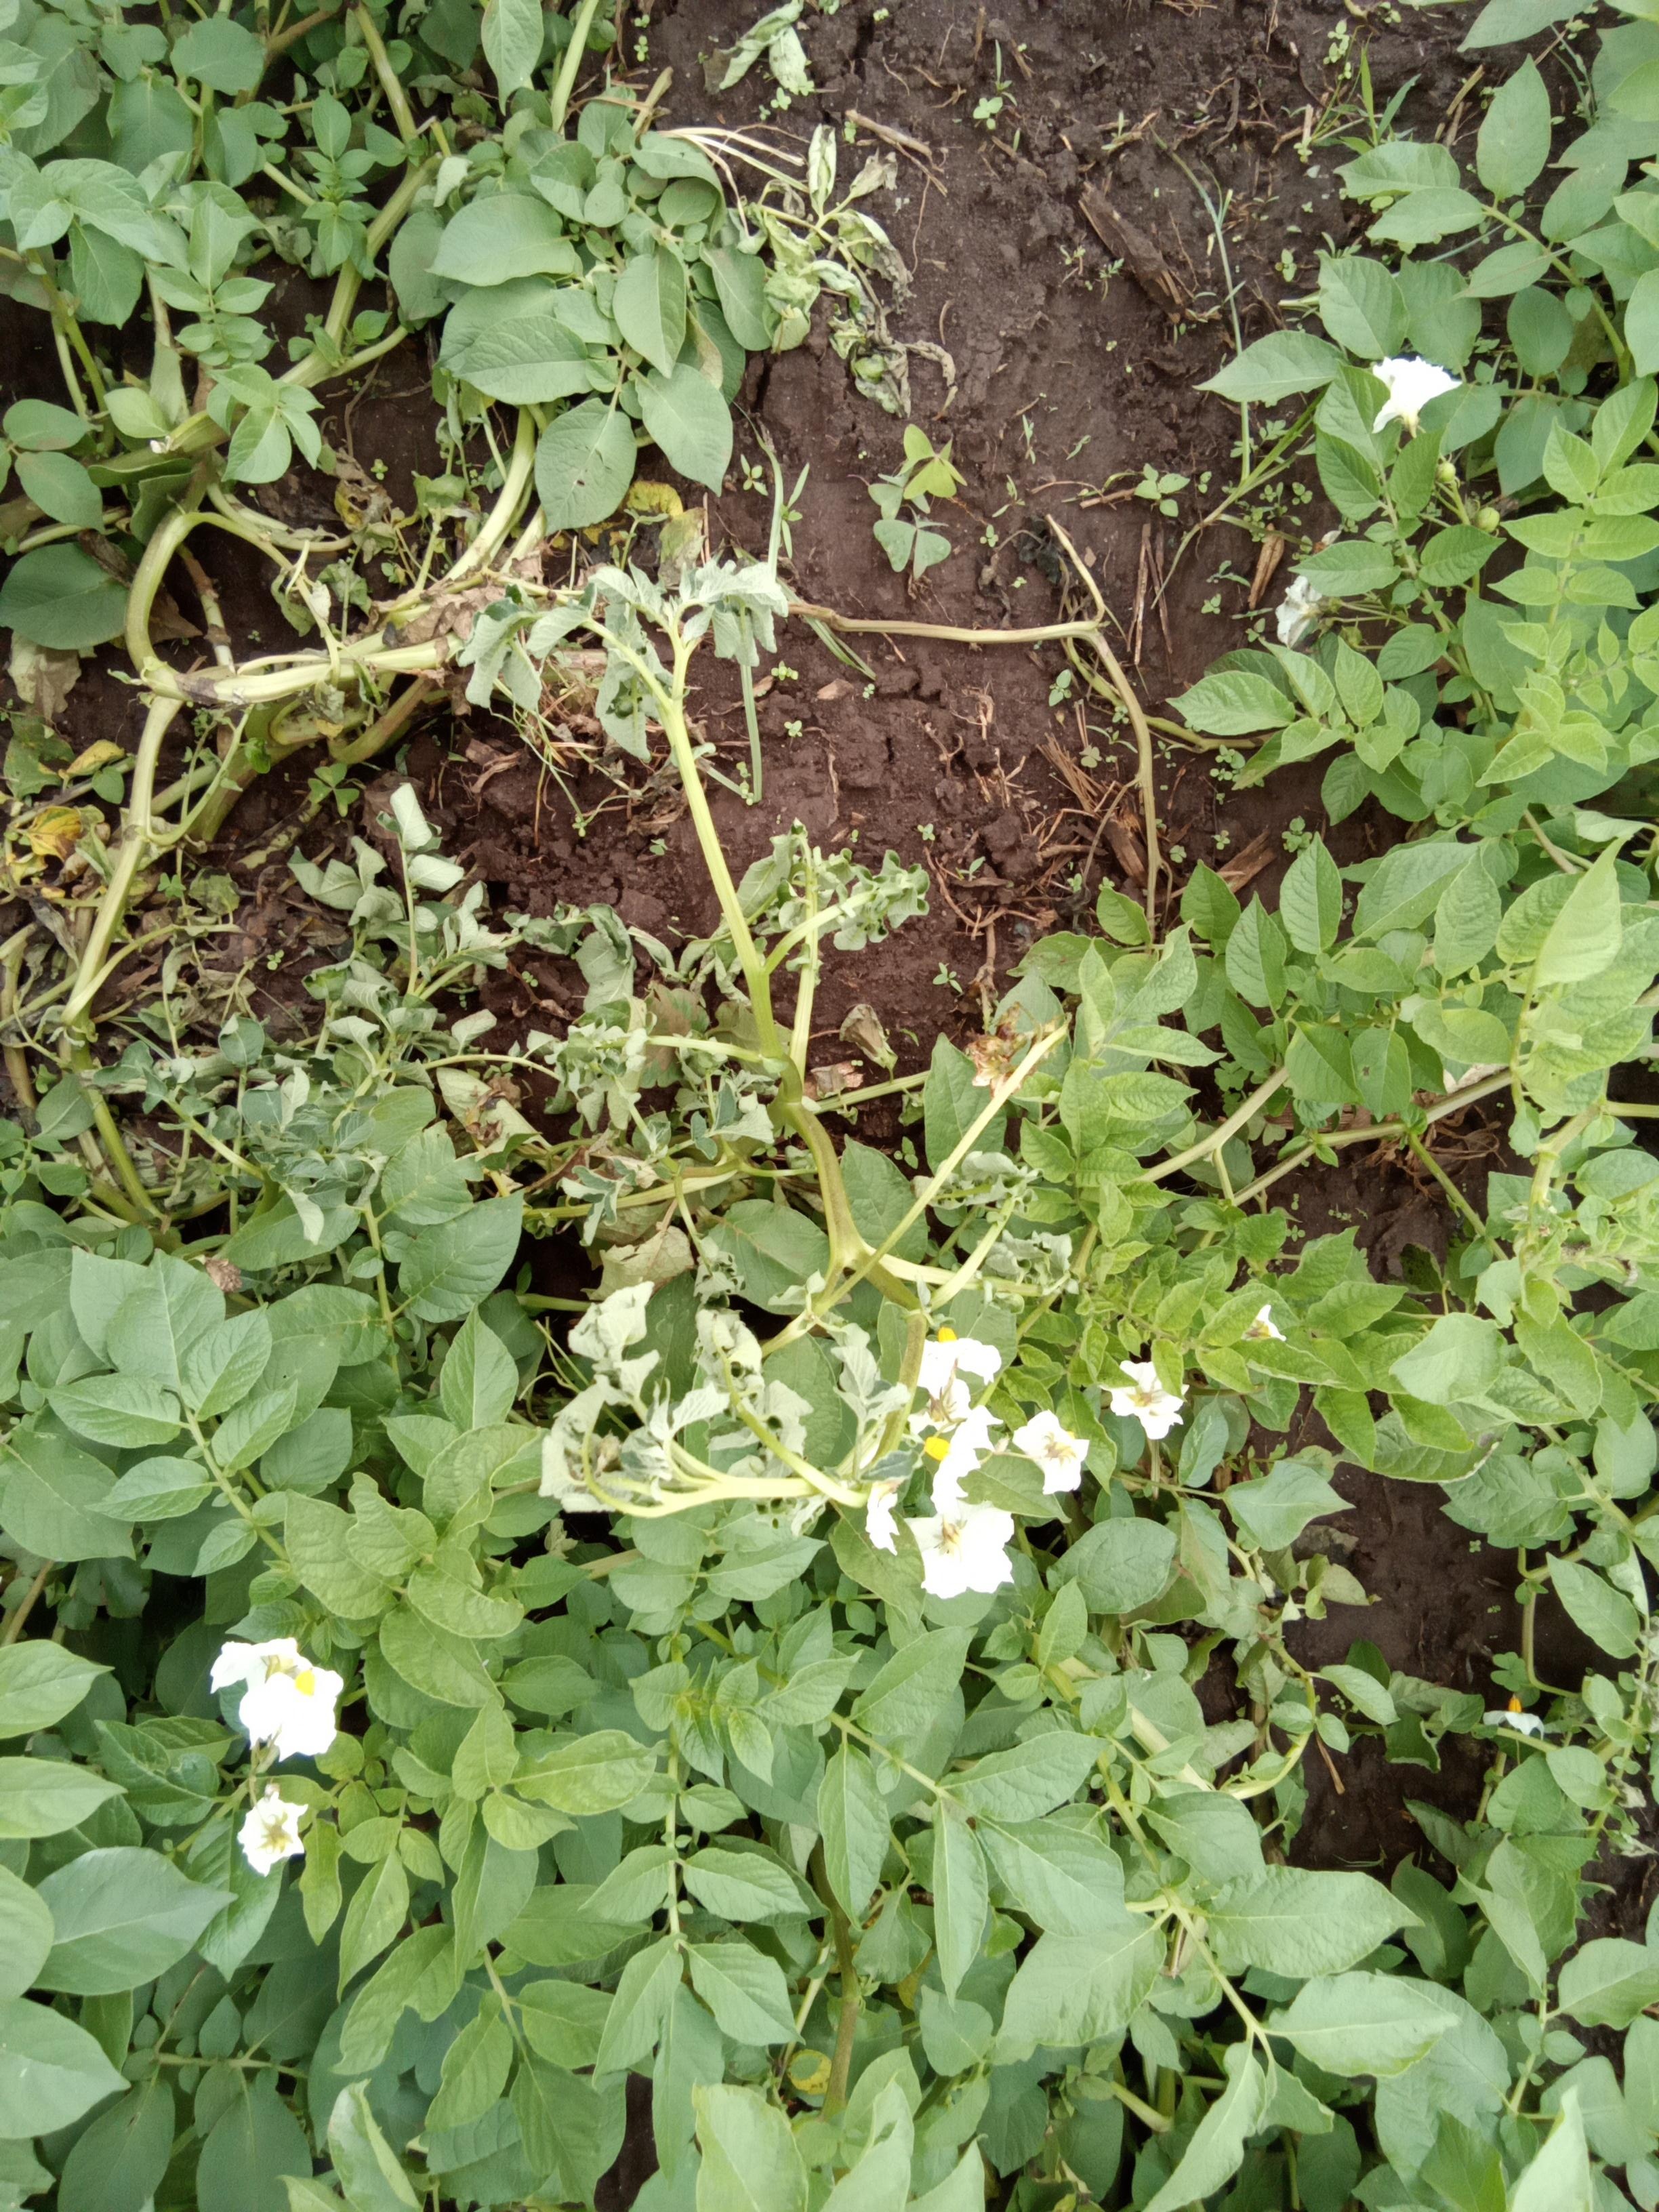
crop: potato
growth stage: vegetative
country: Kenya
